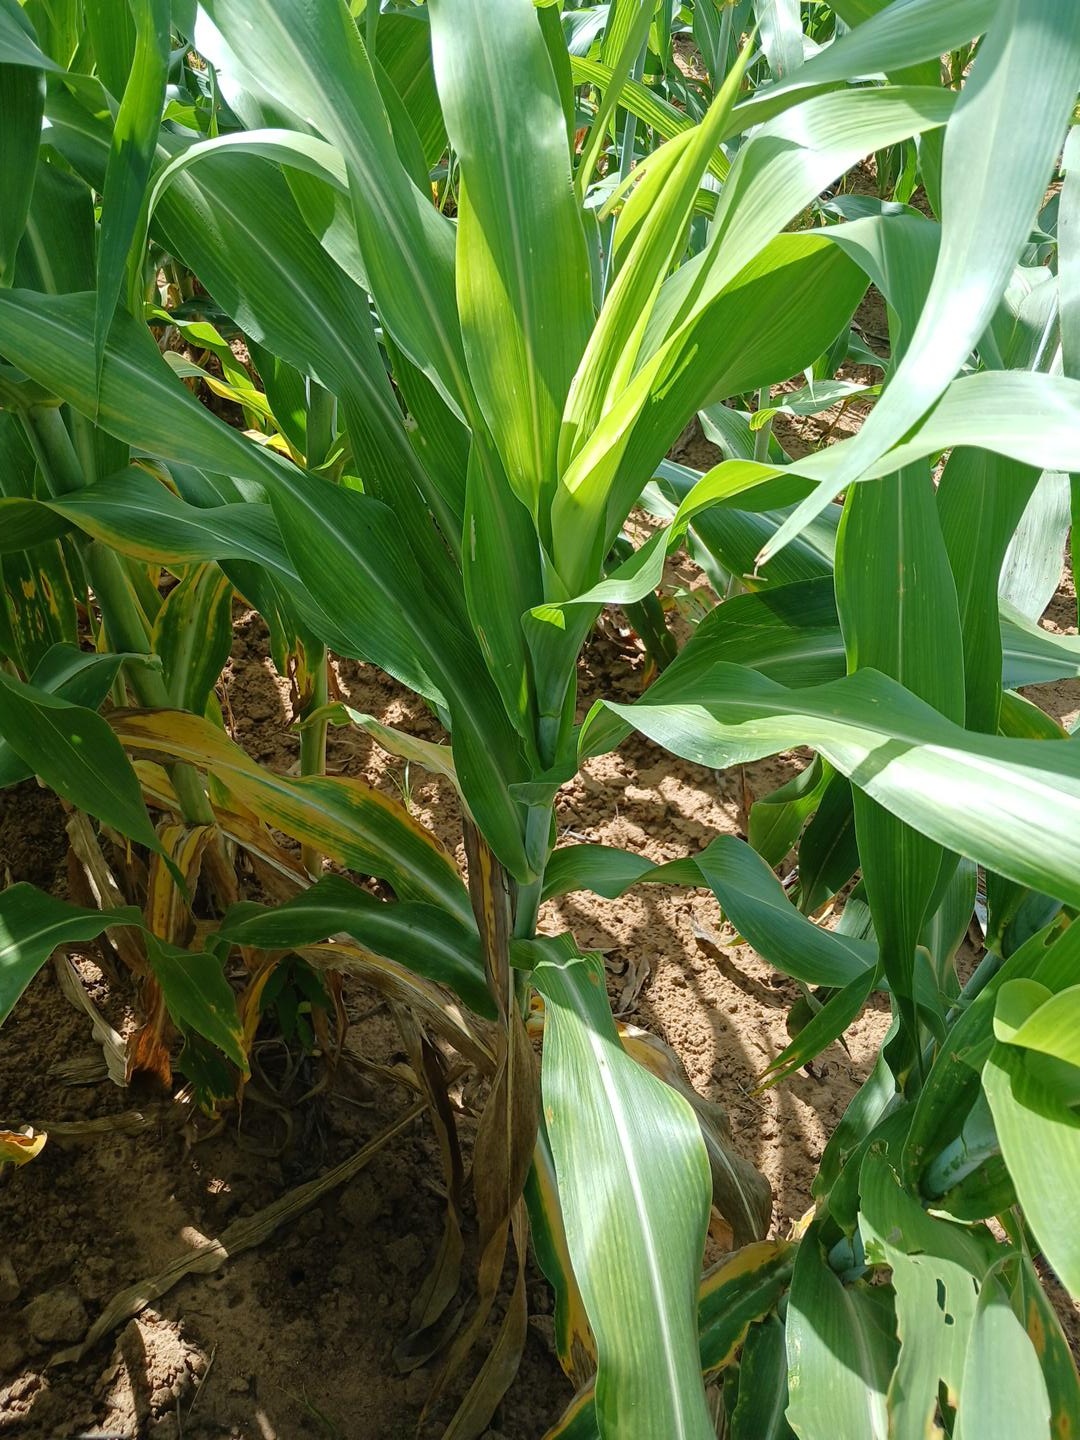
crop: sorghum
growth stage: vegetative
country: Senegal
